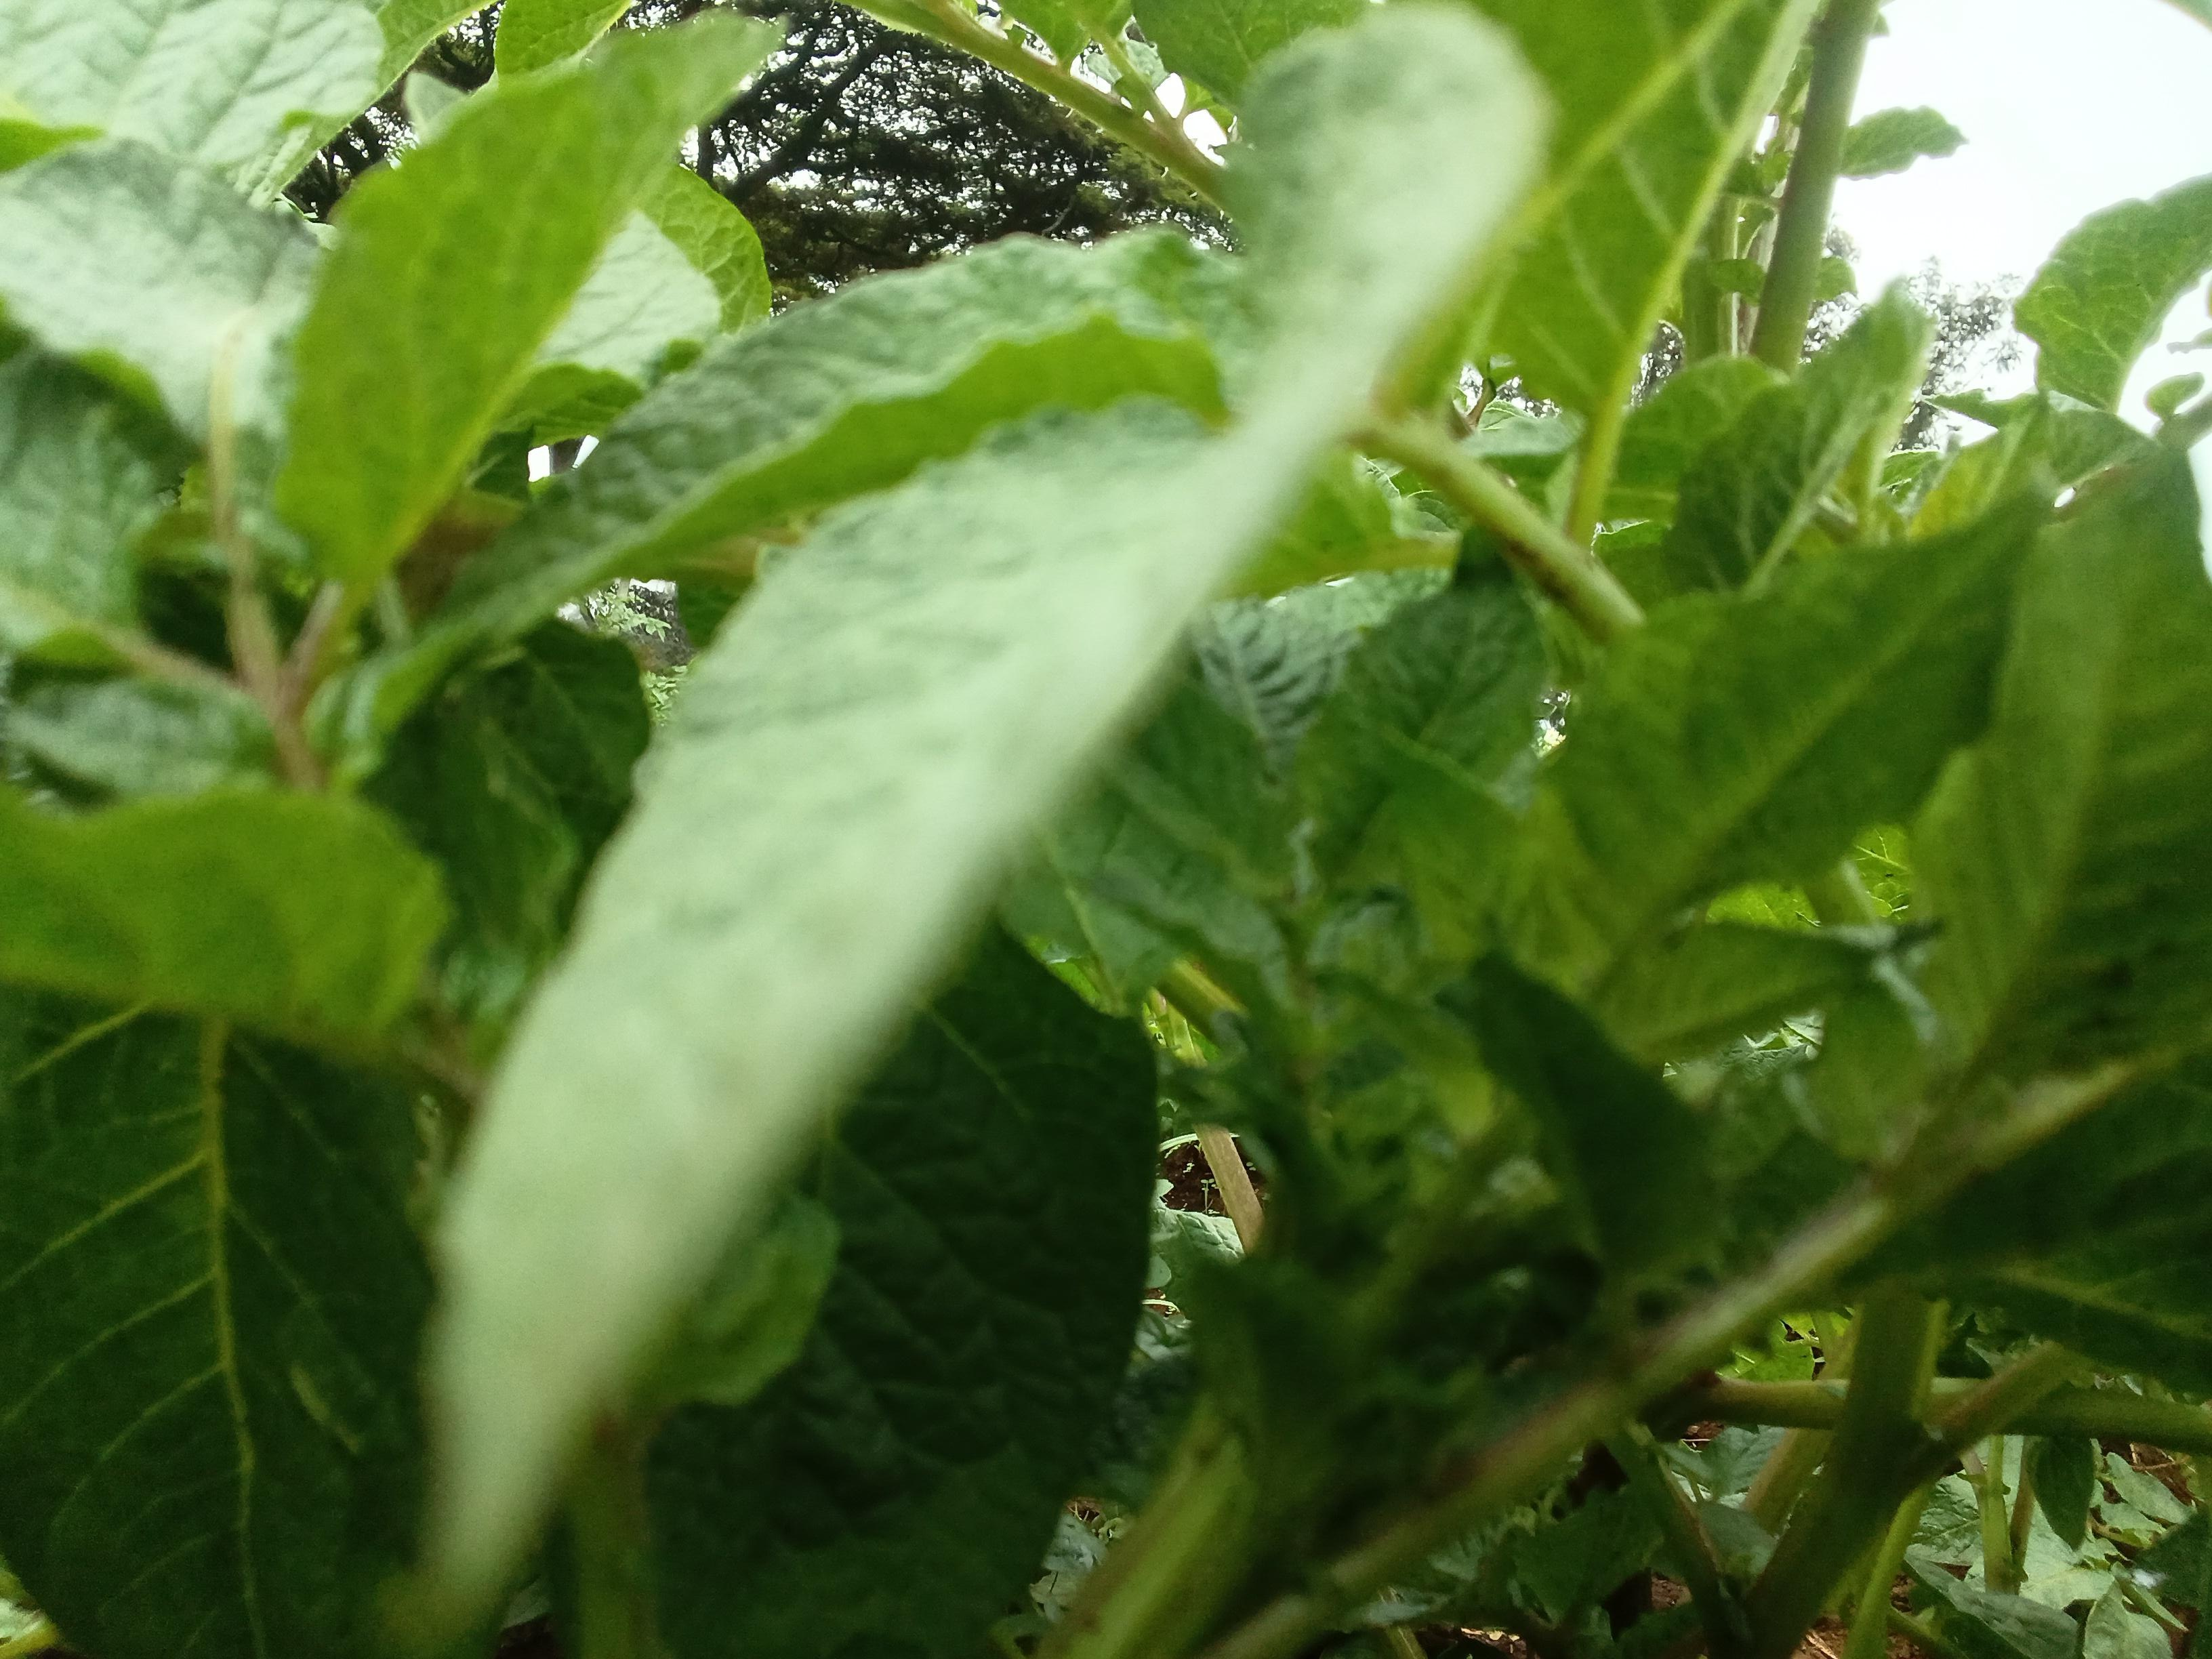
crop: potato
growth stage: flowering
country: Kenya
